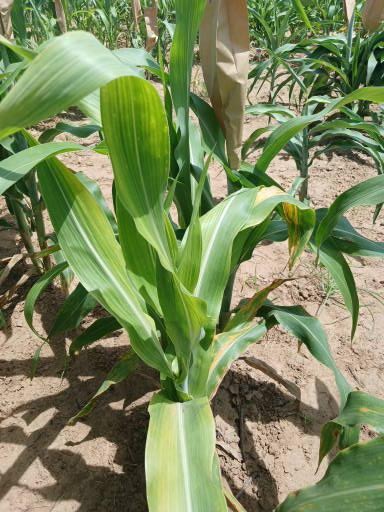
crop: sorghum
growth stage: vegetative
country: Senegal
